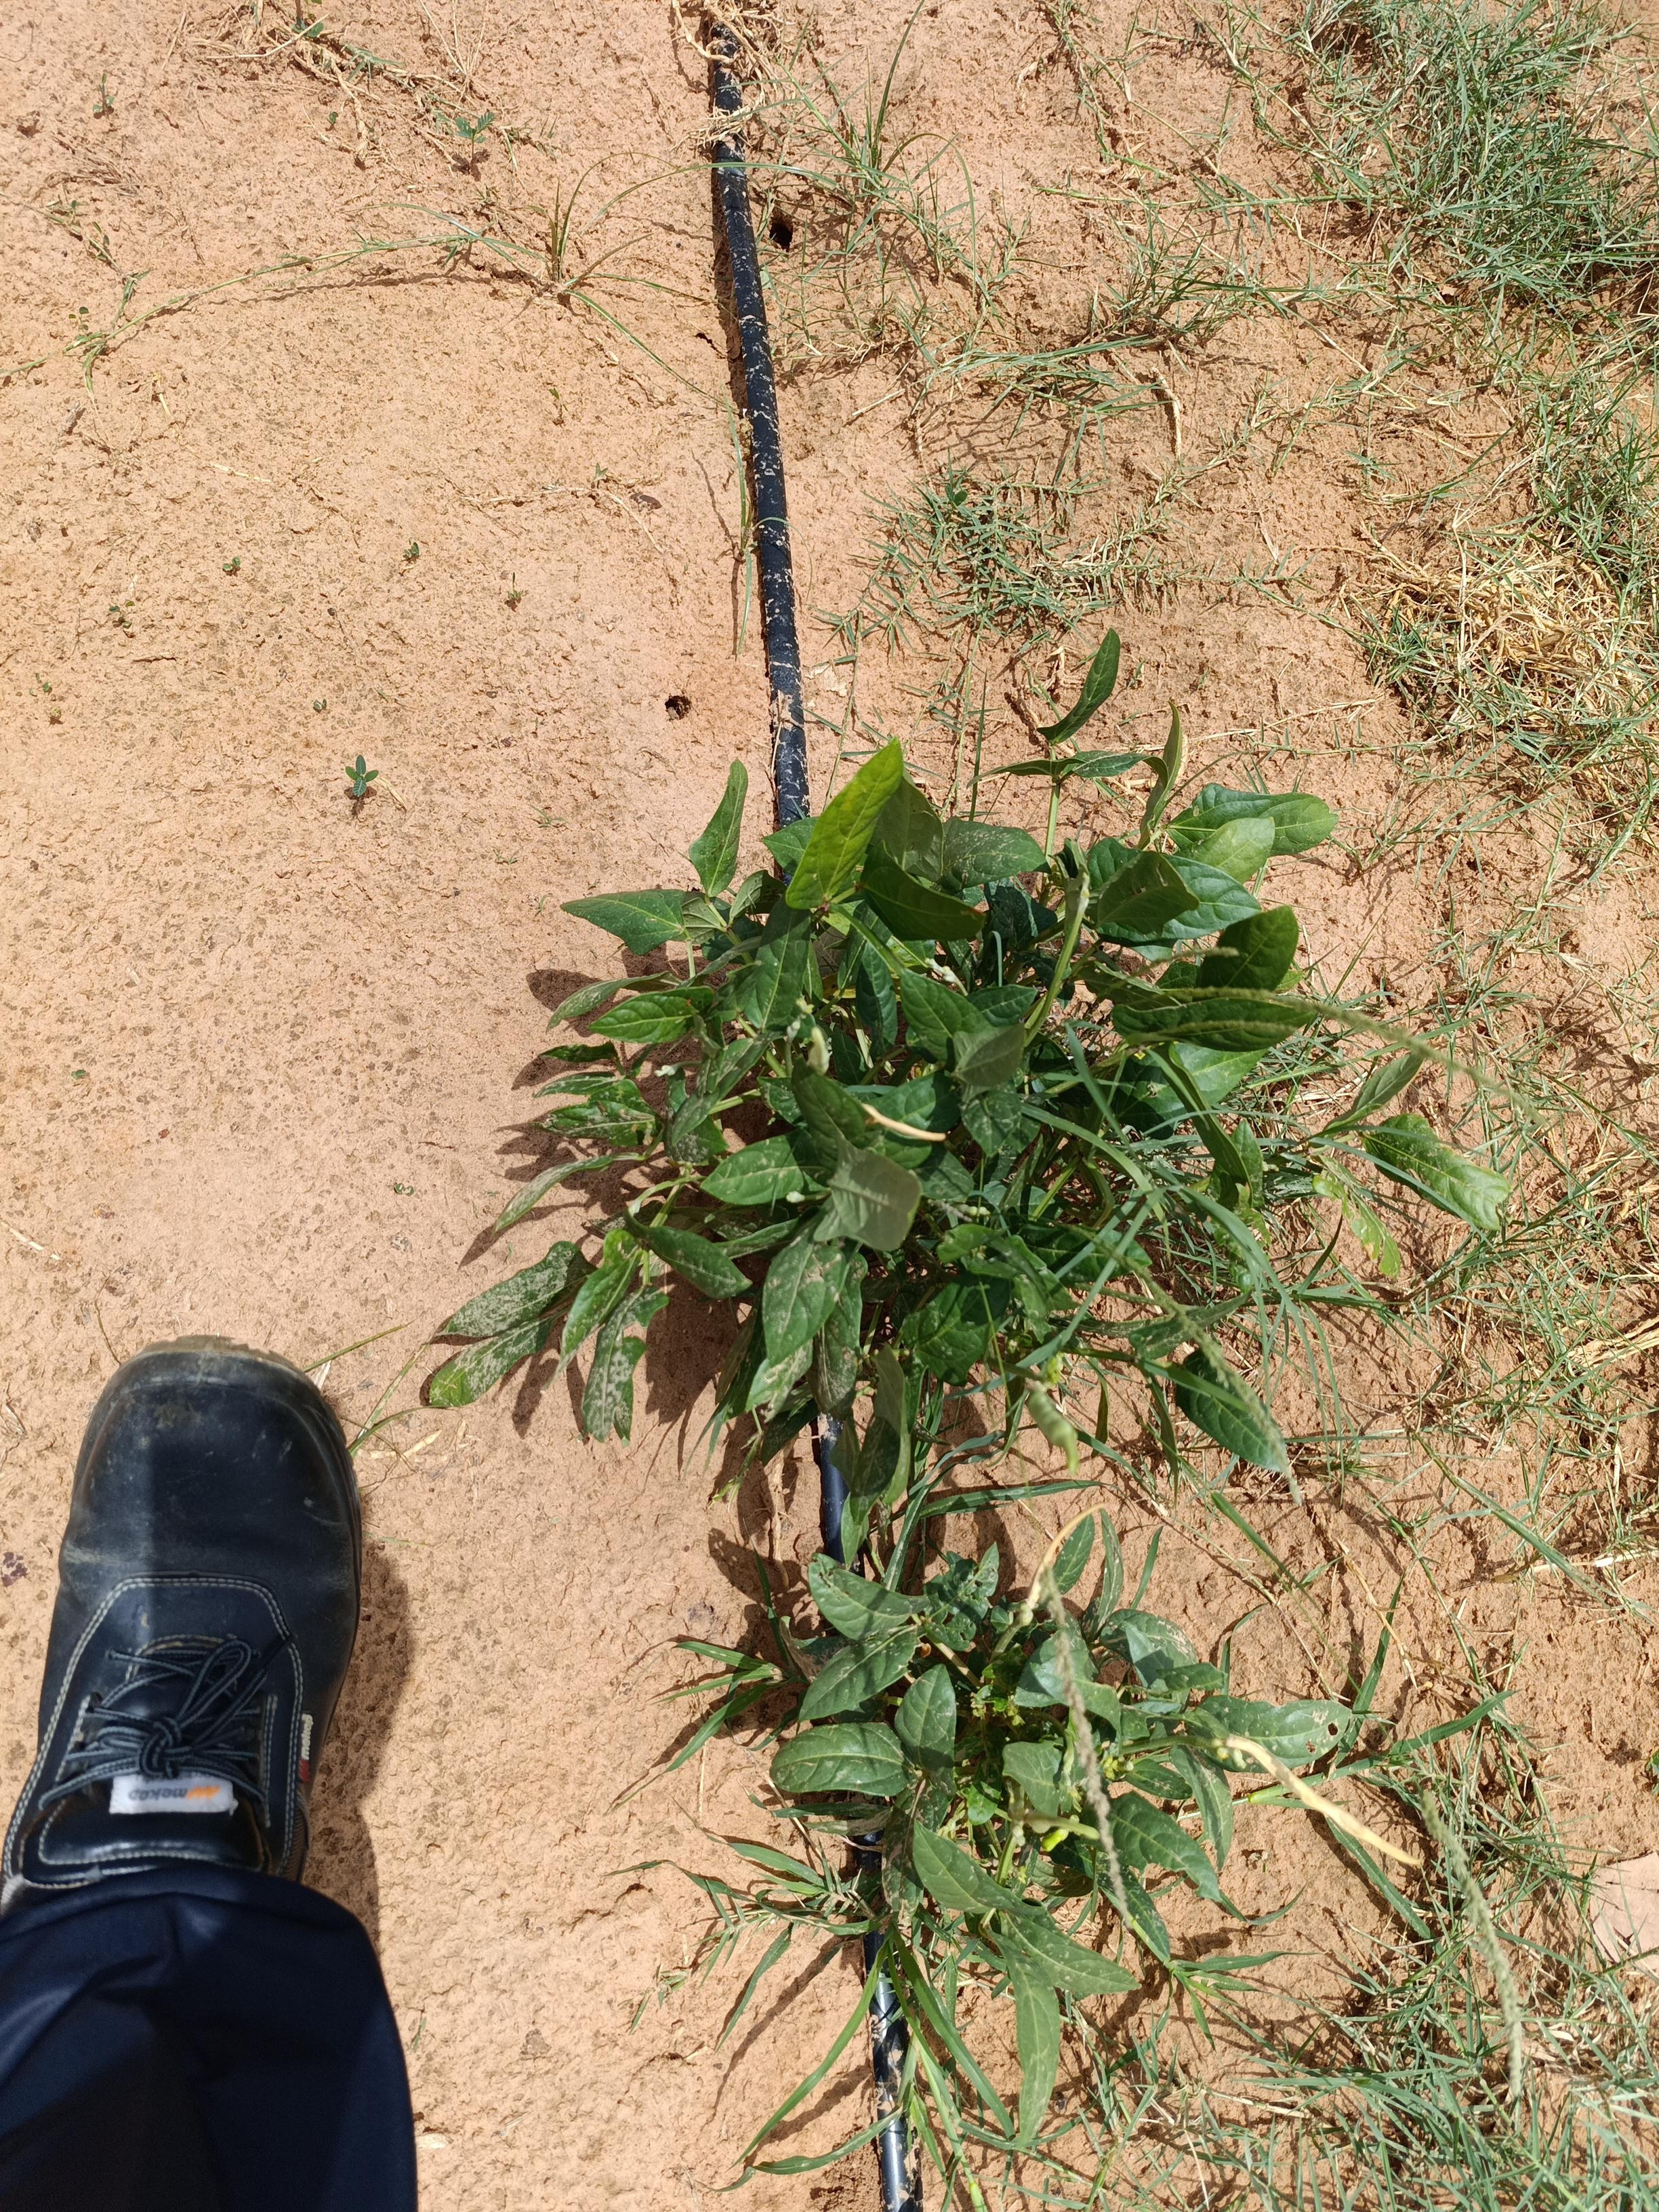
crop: cowpea
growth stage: flowering
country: Nigeria
